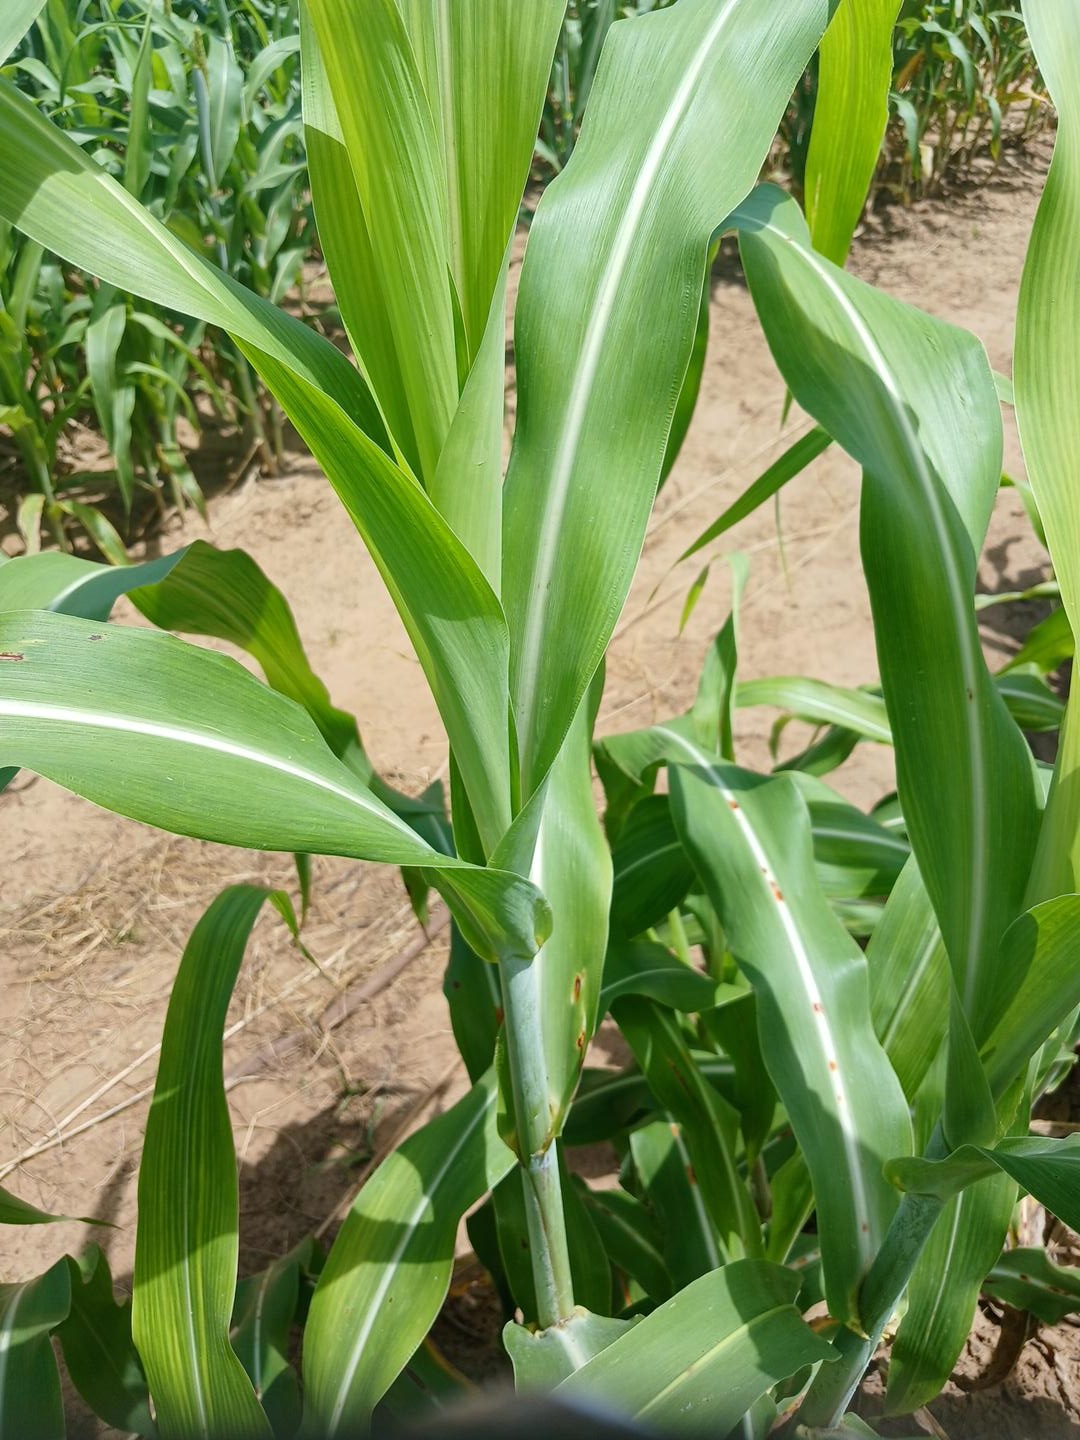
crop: sorghum
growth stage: vegetative
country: Senegal
